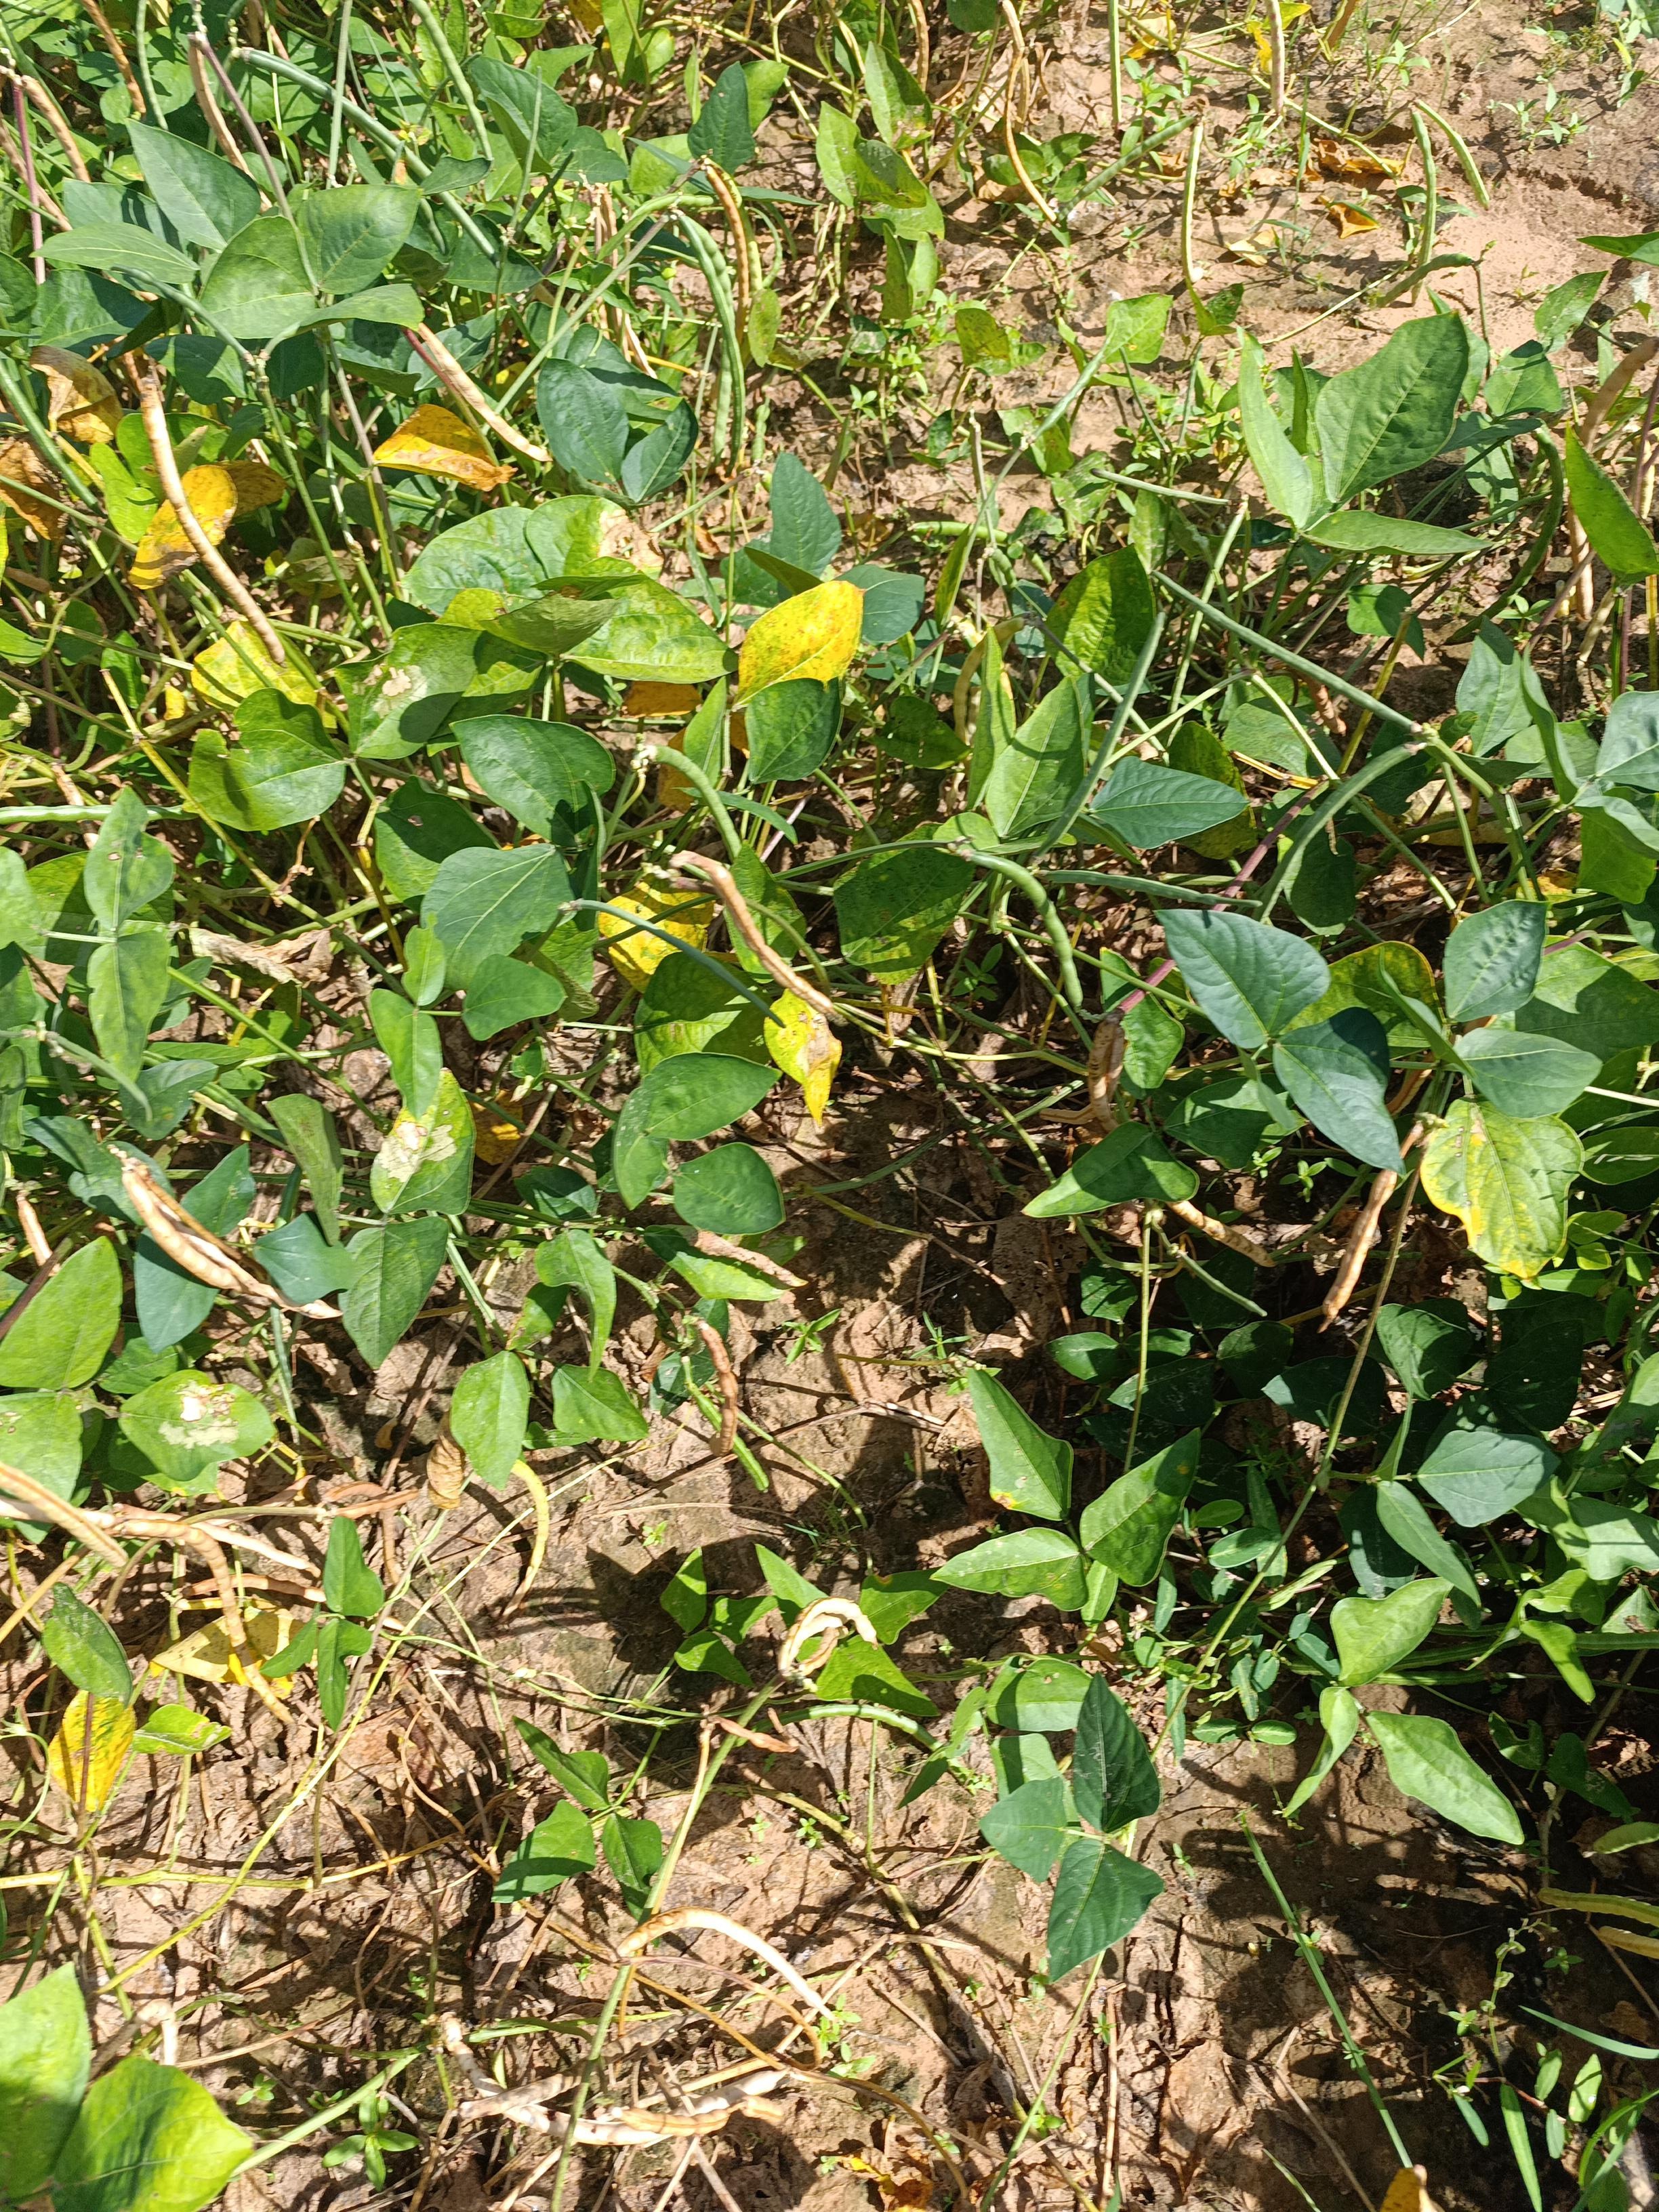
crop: cowpea
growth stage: maturity
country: Nigeria
